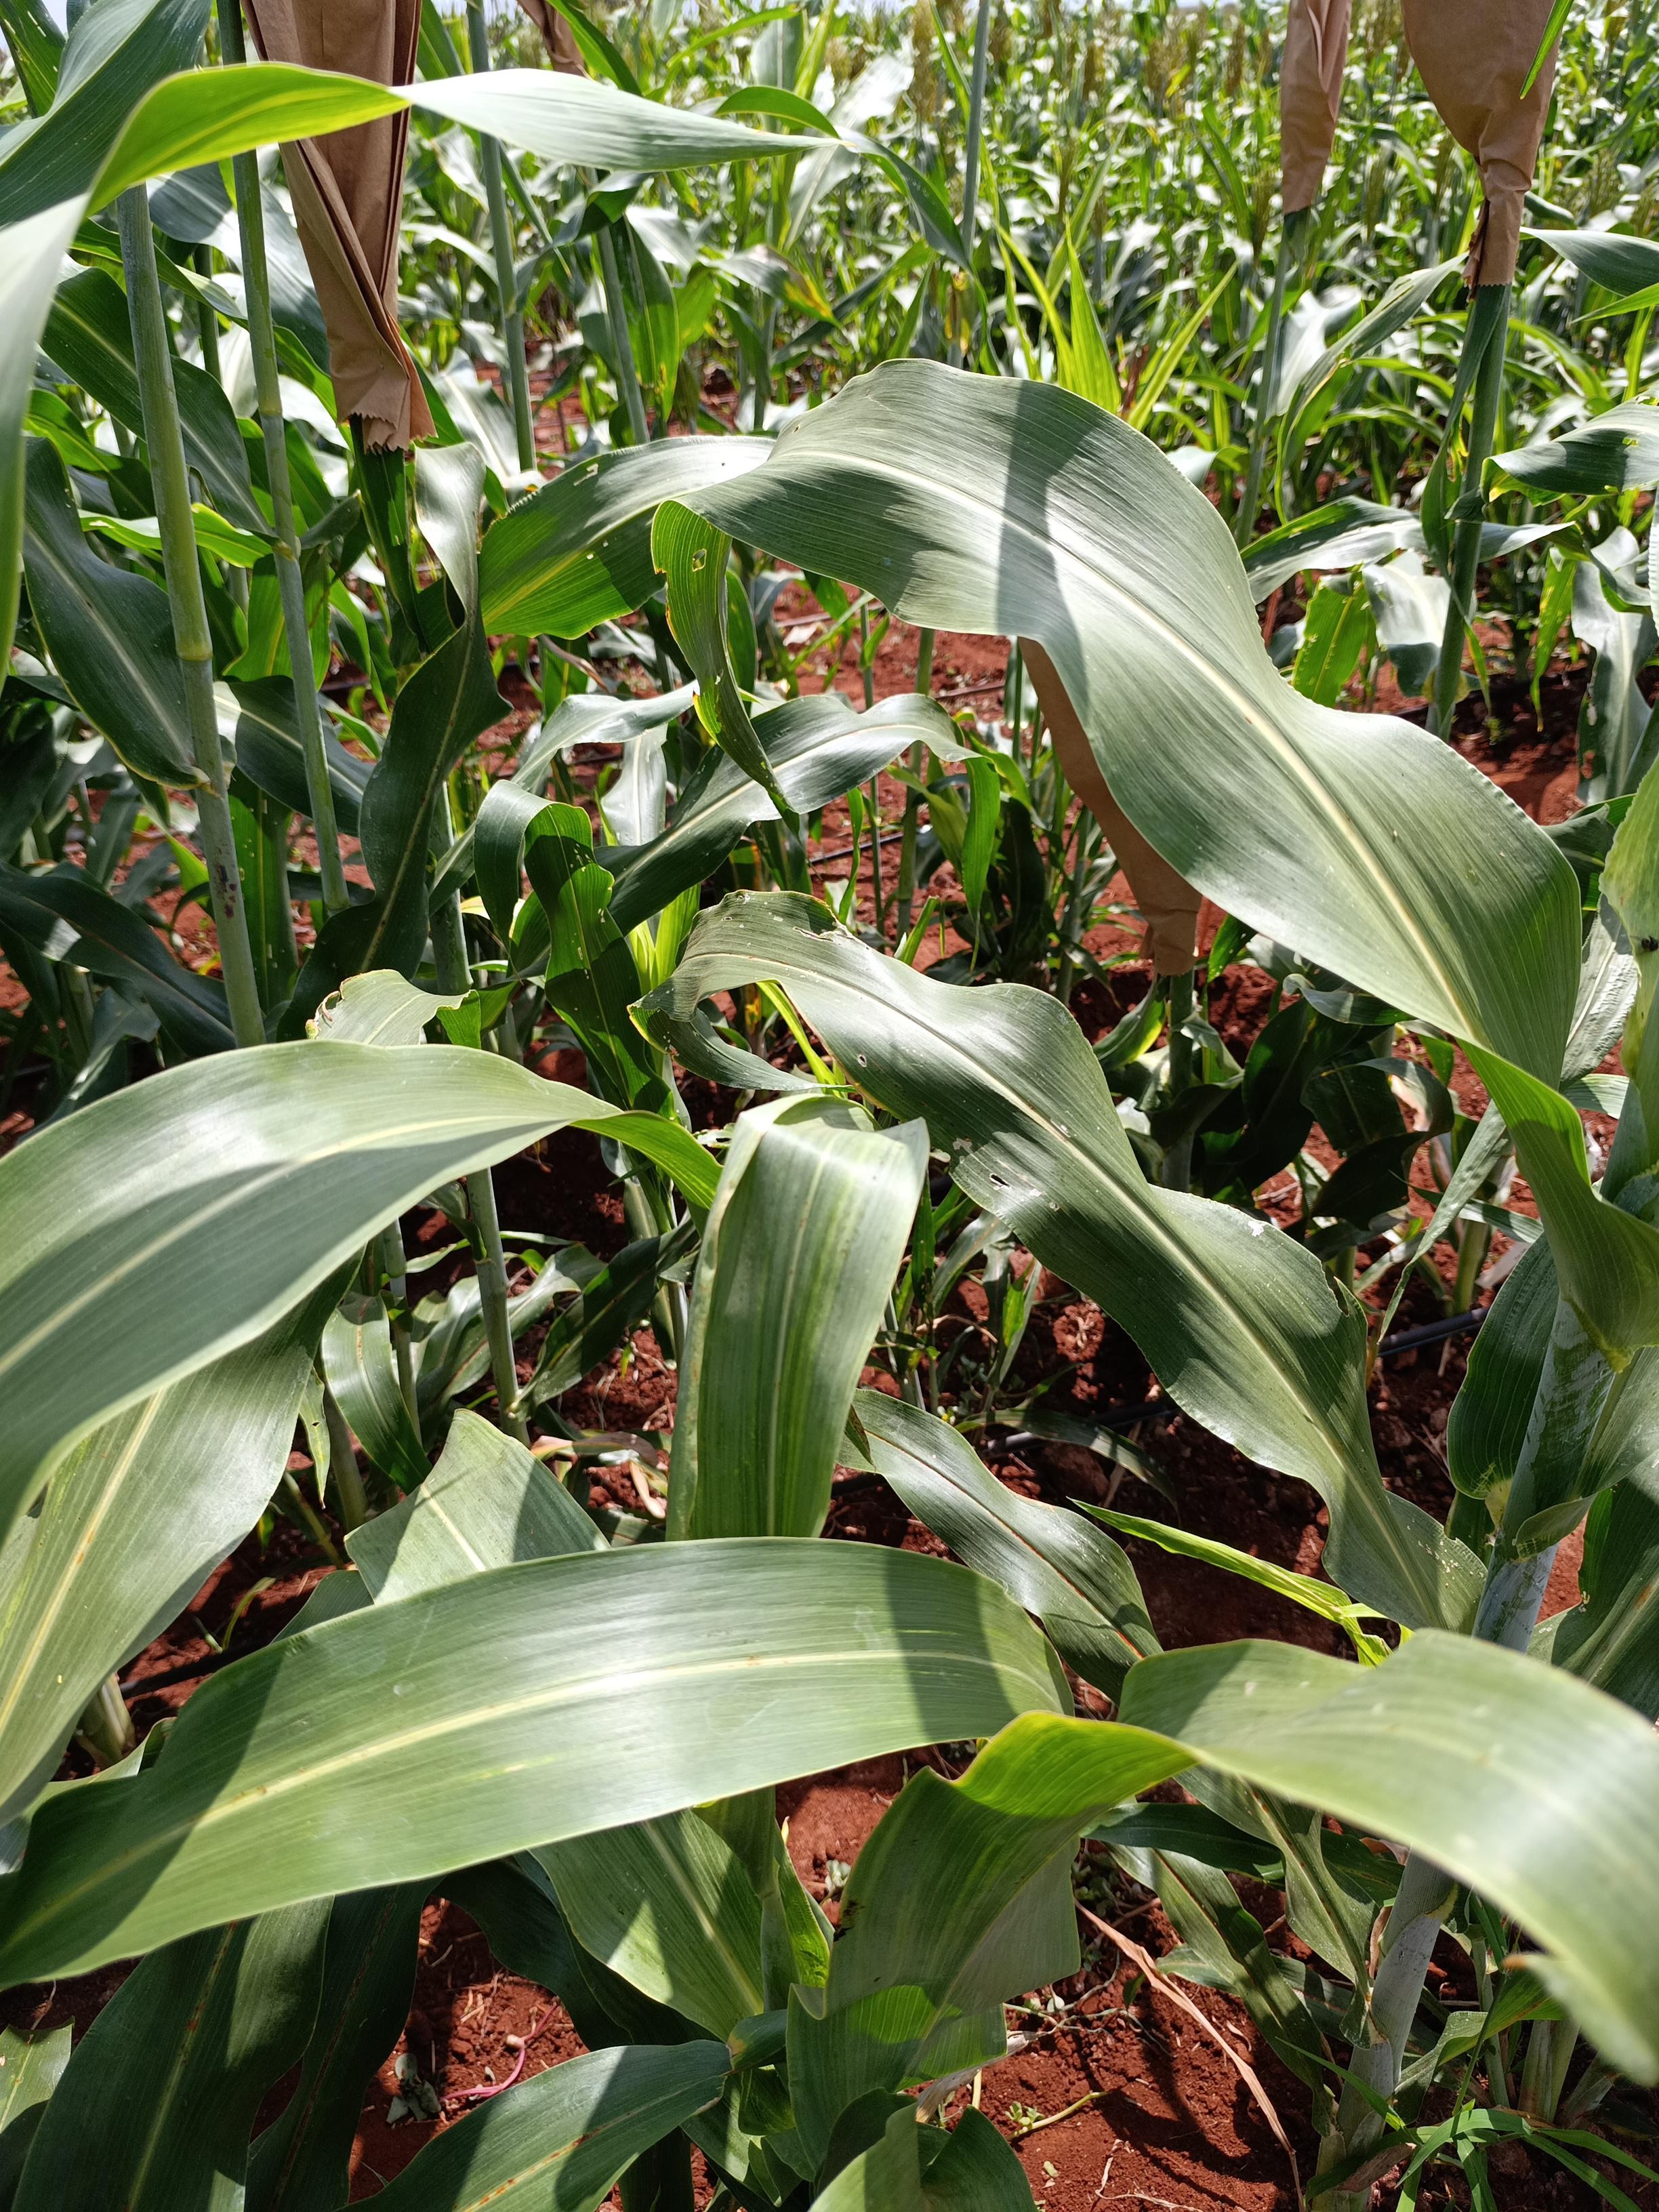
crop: sorghum
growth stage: heading tuber
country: Kenya
